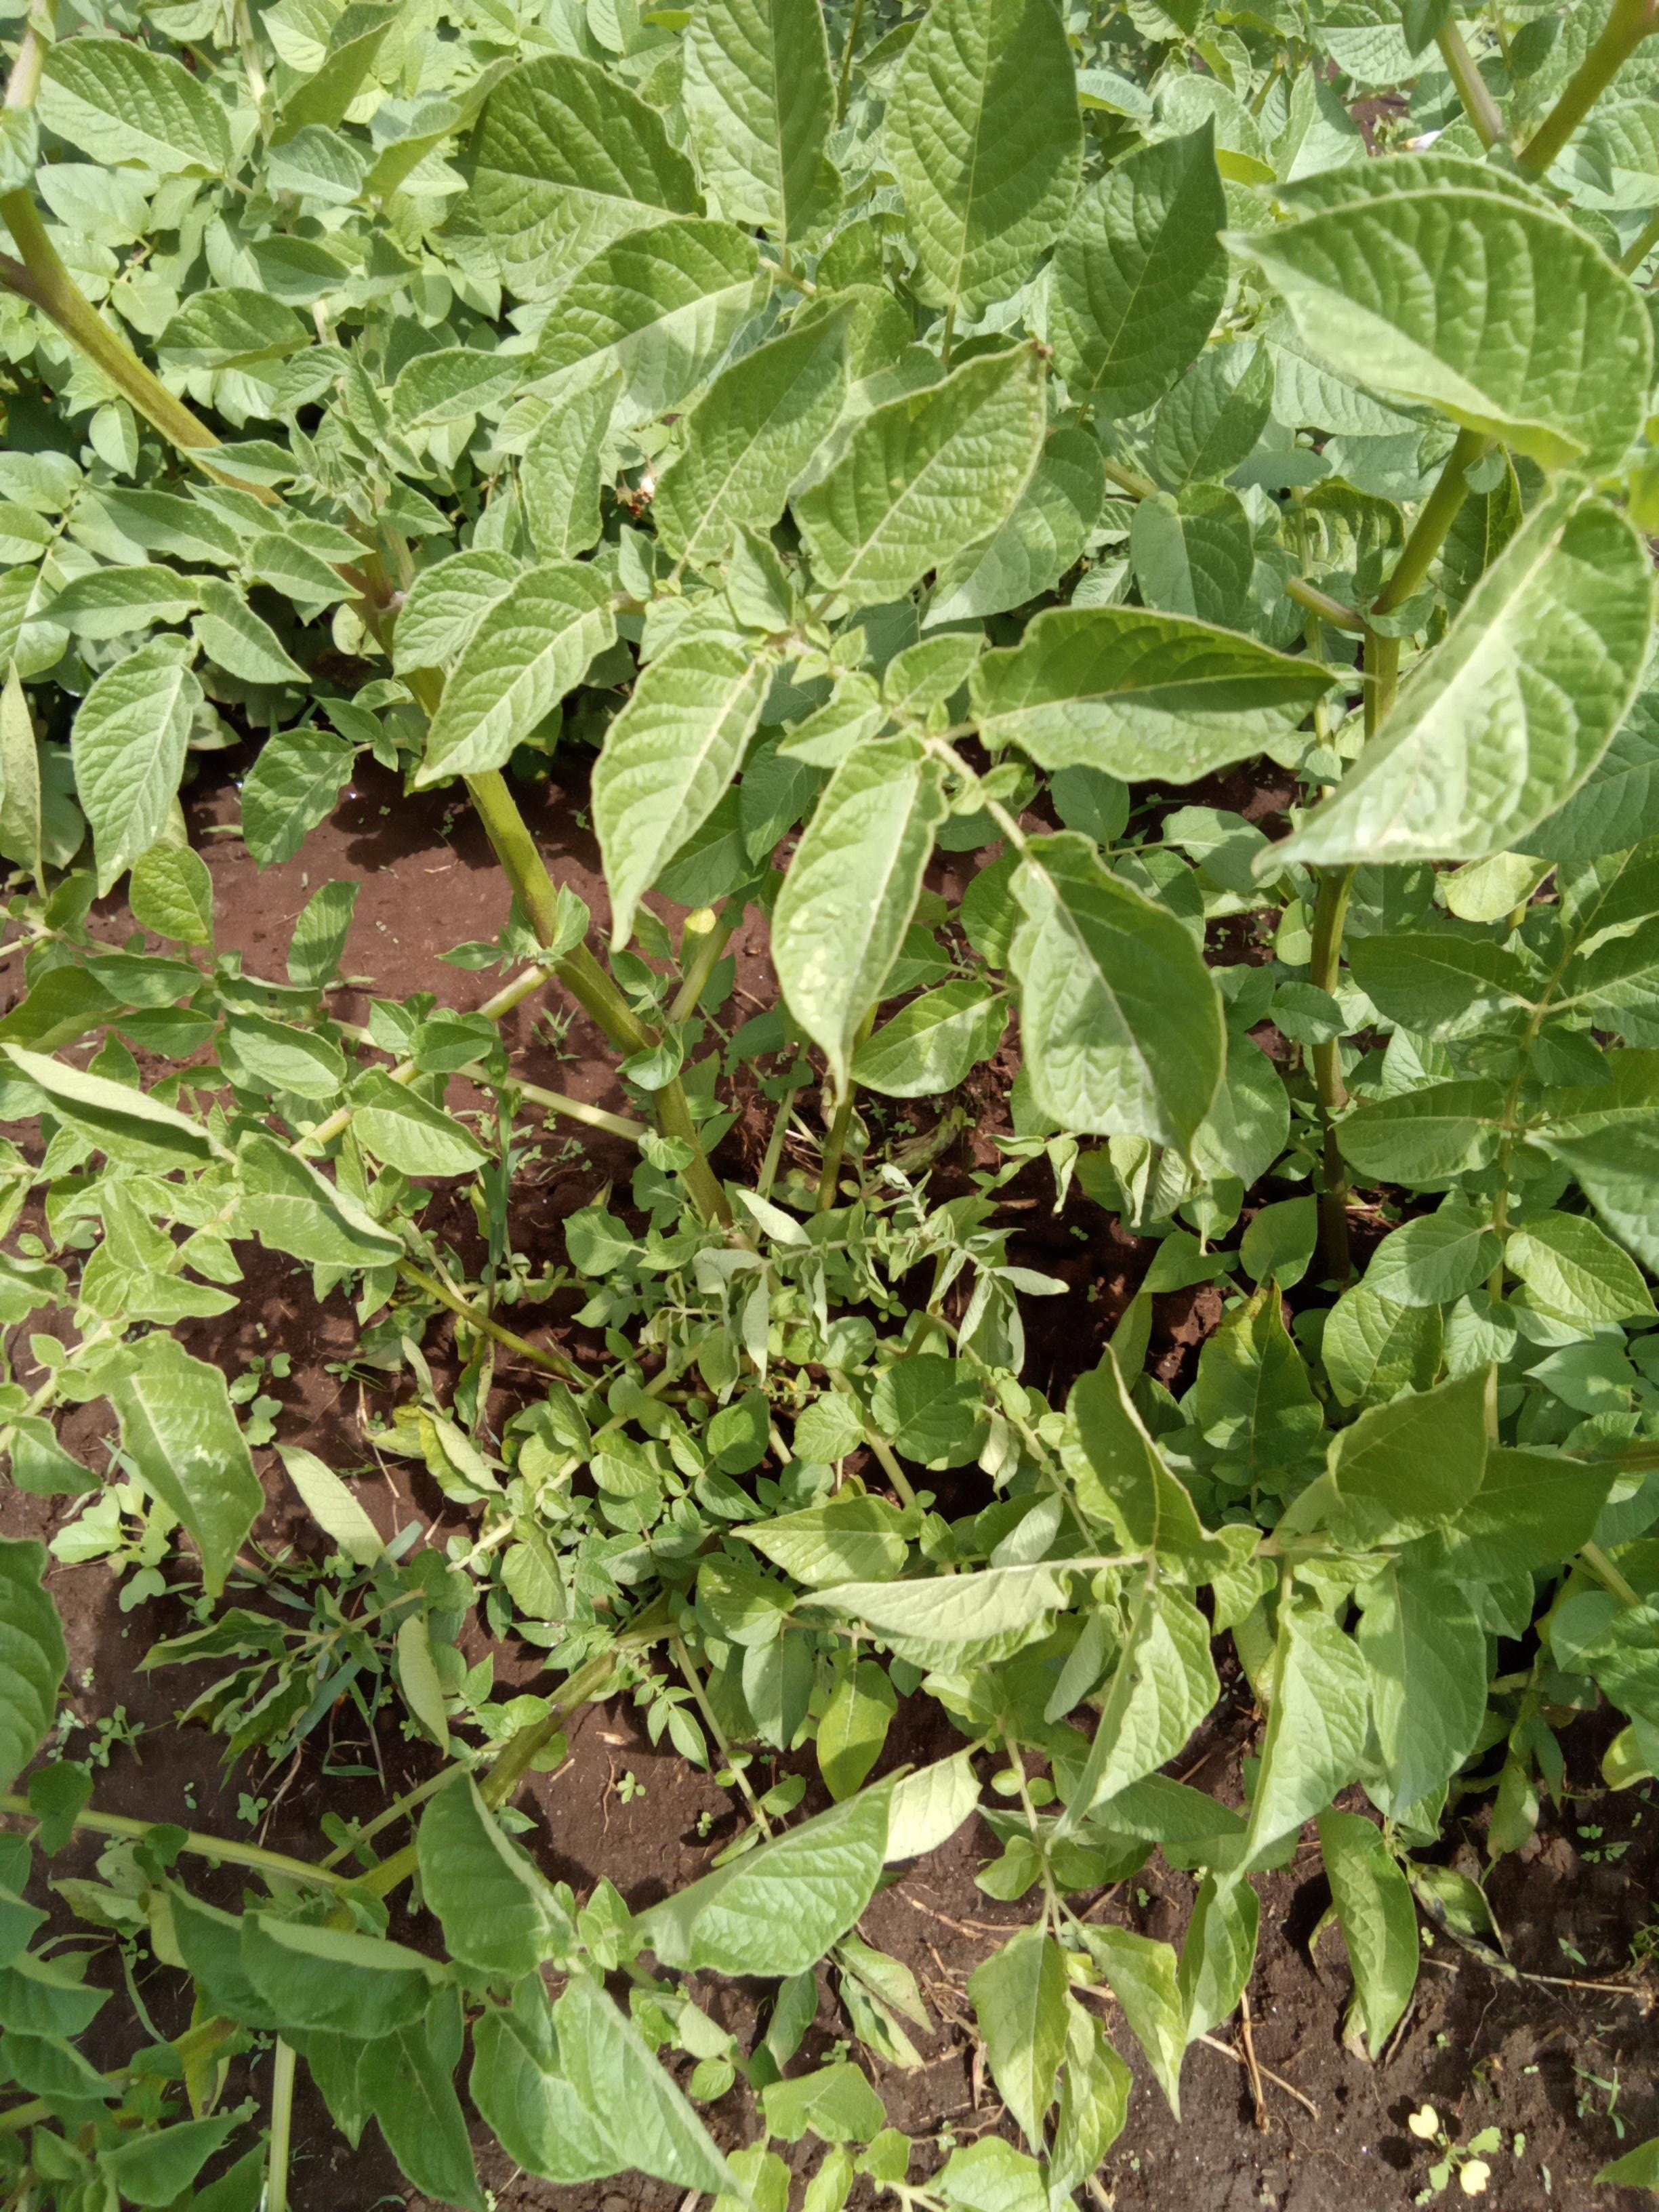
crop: potato
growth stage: flowering
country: Kenya
